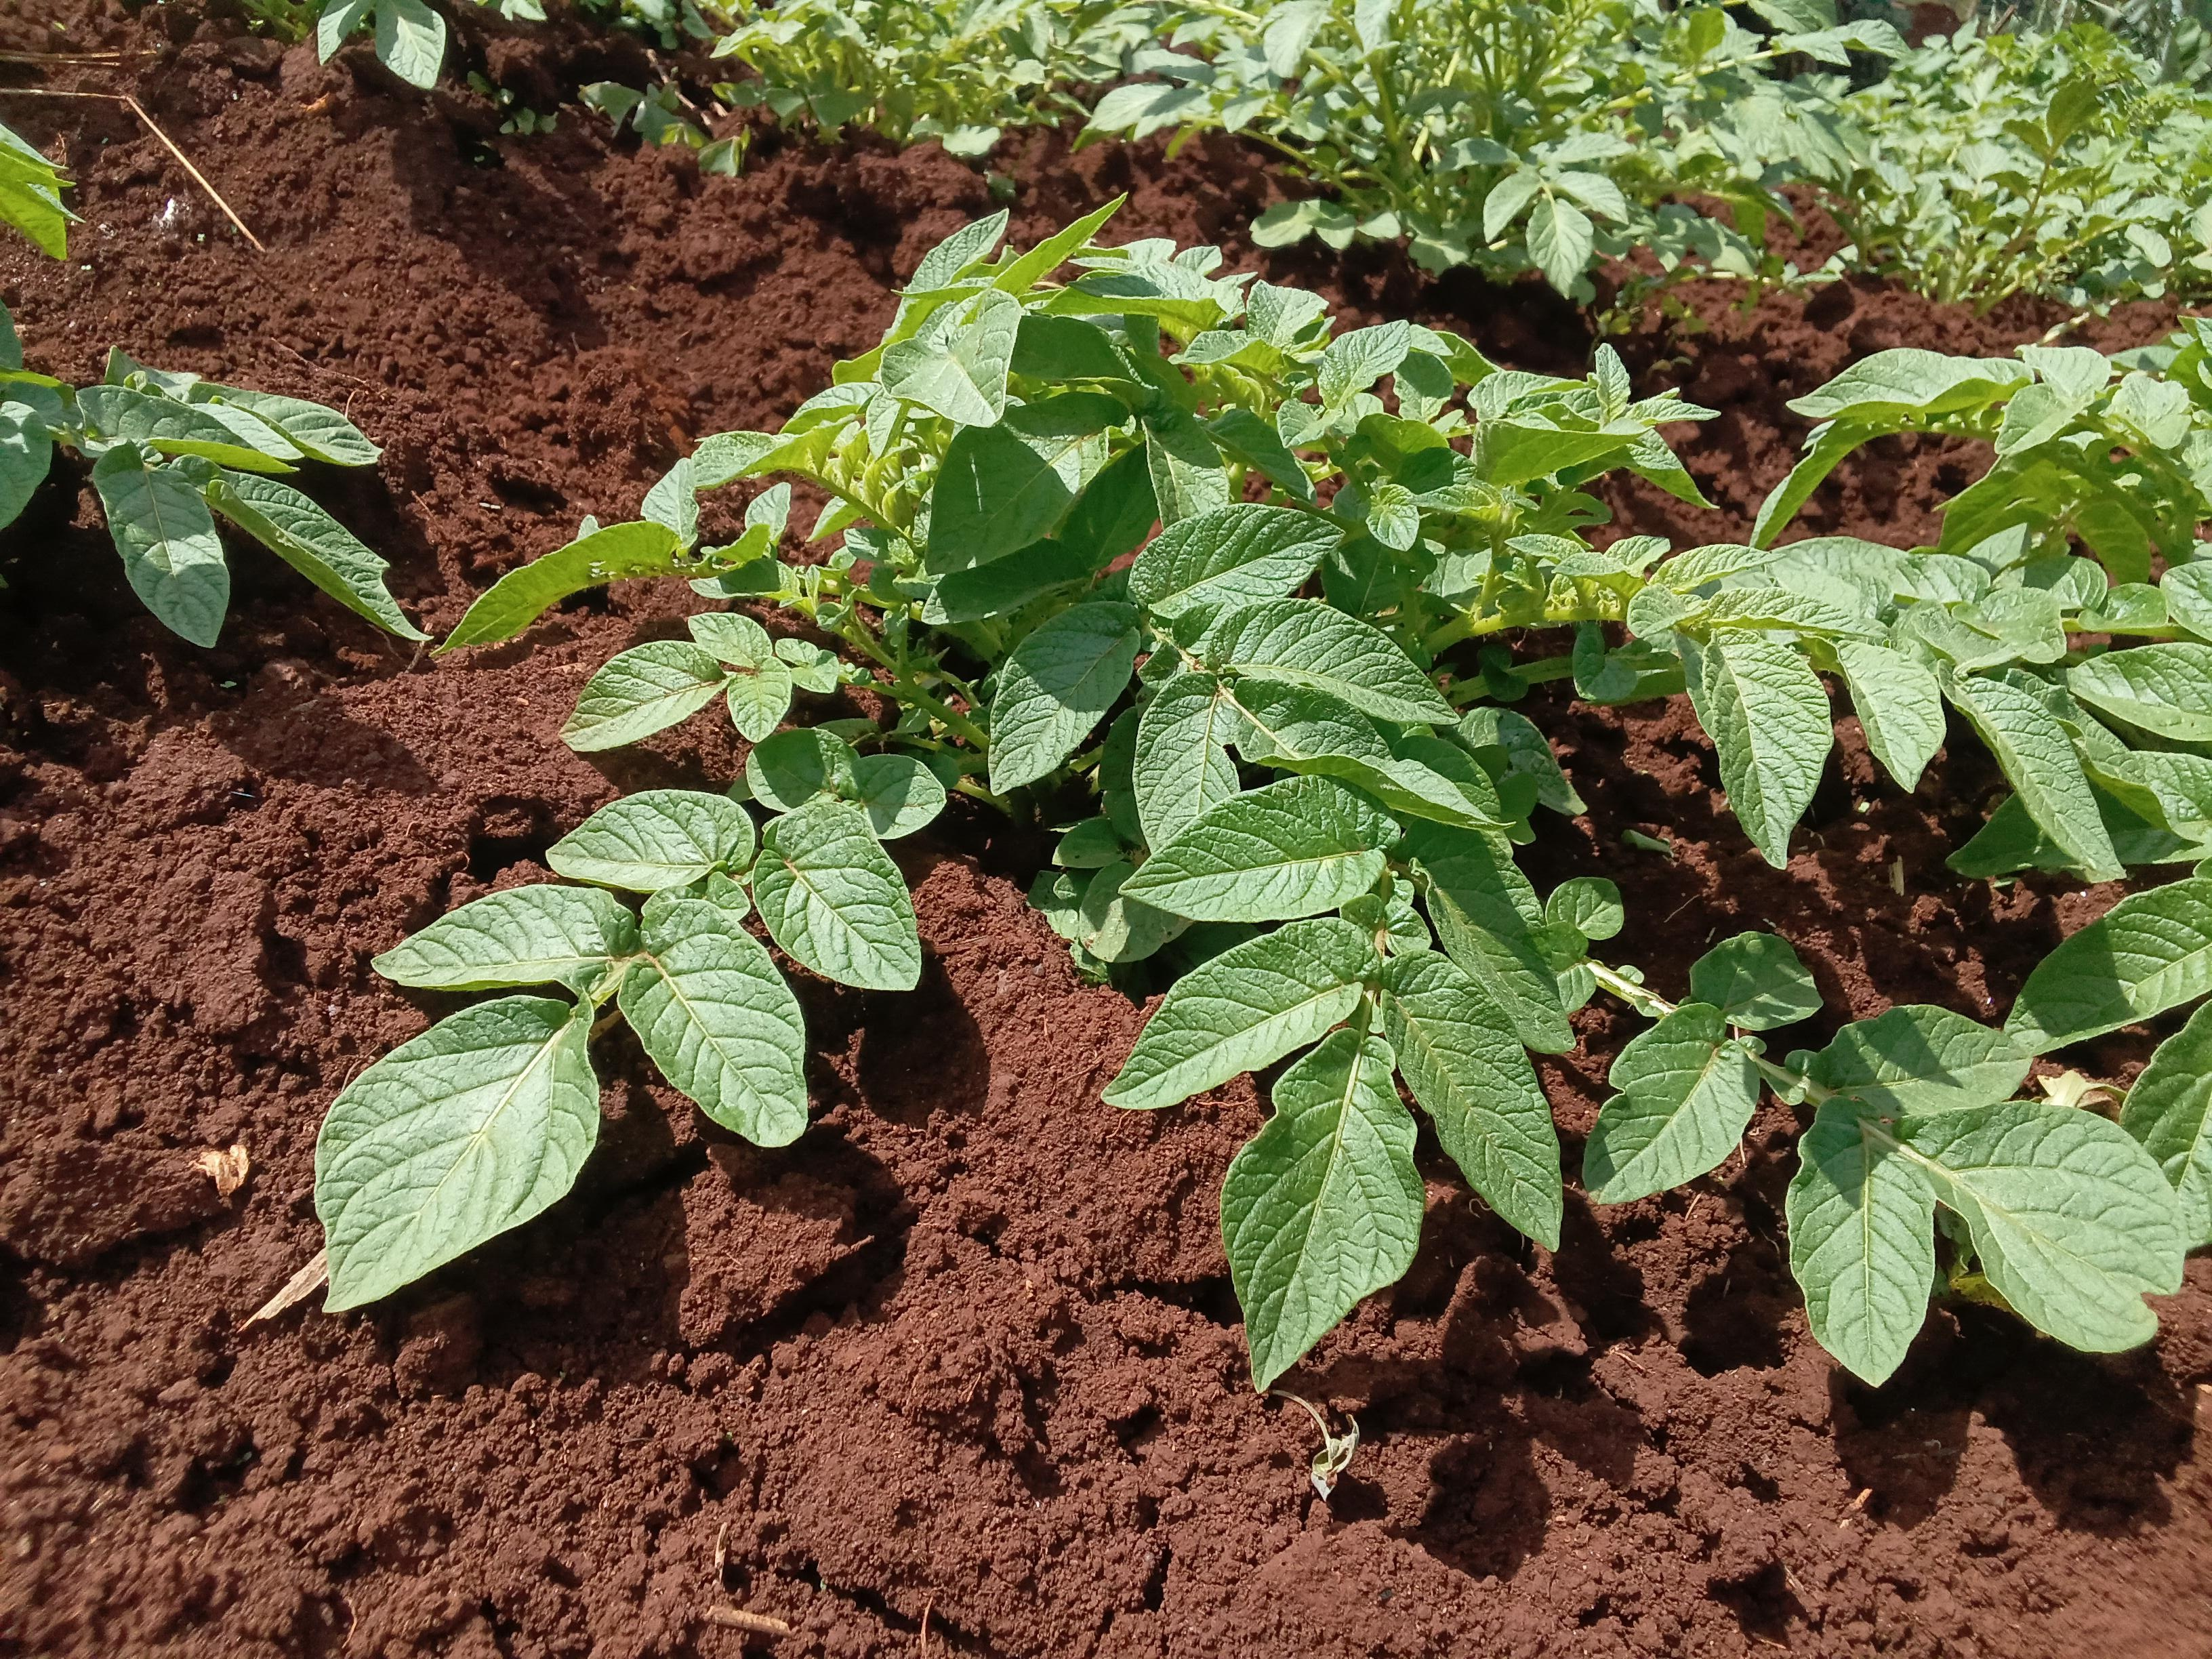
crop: potato
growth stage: vegetative
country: Kenya
